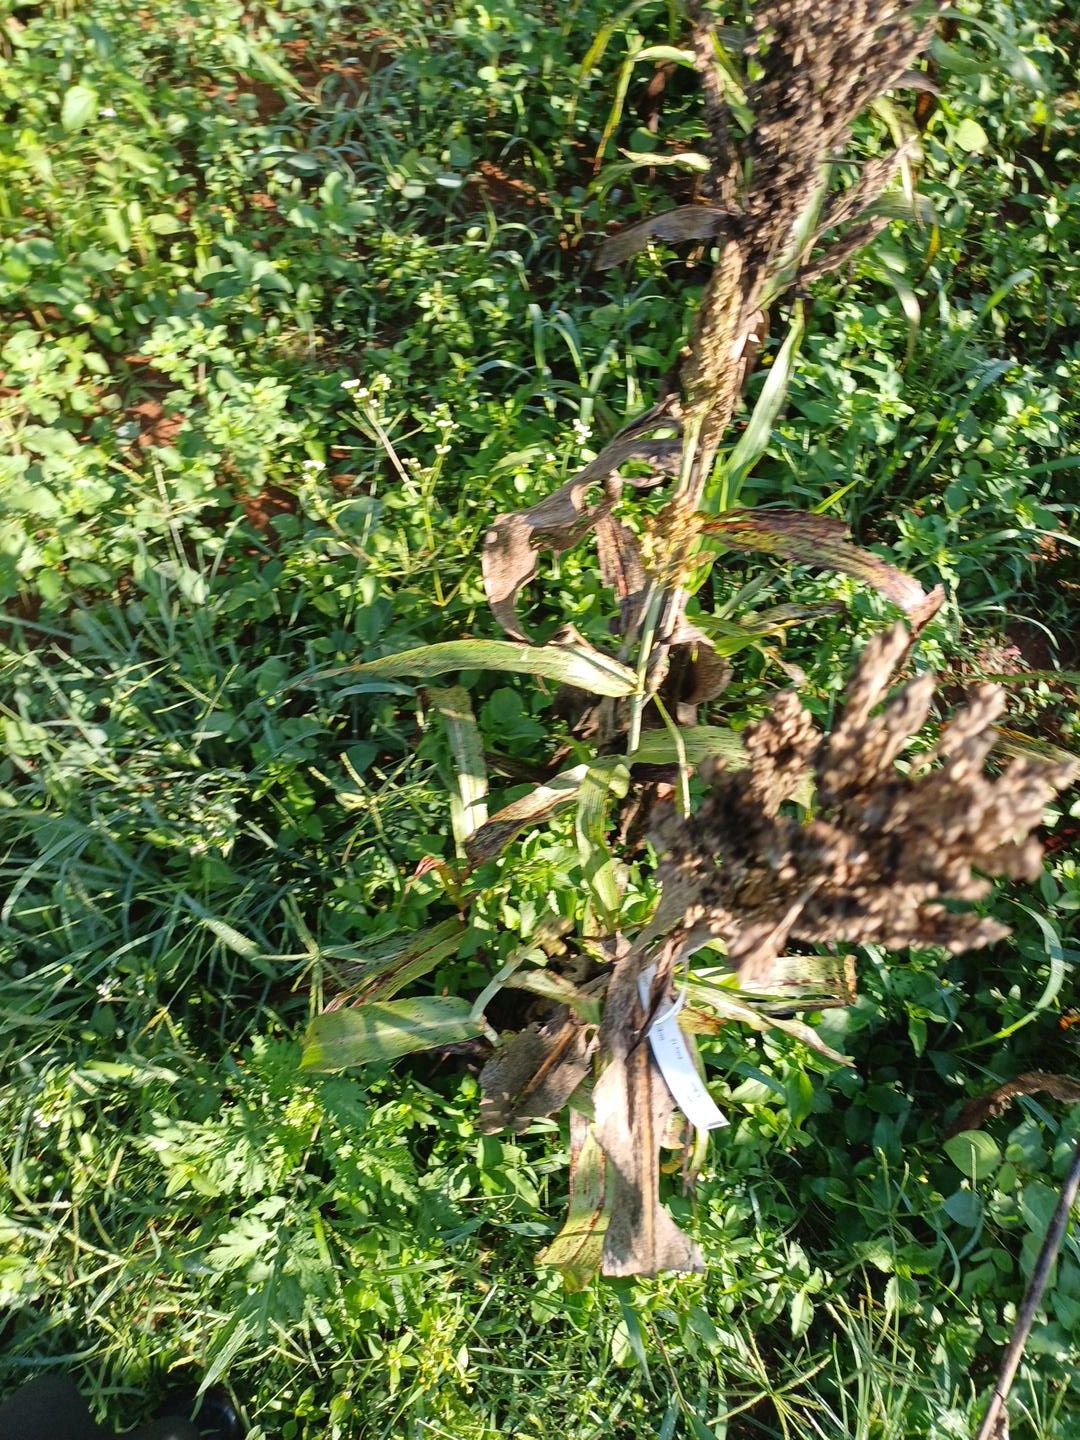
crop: sorghum
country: Kenya
